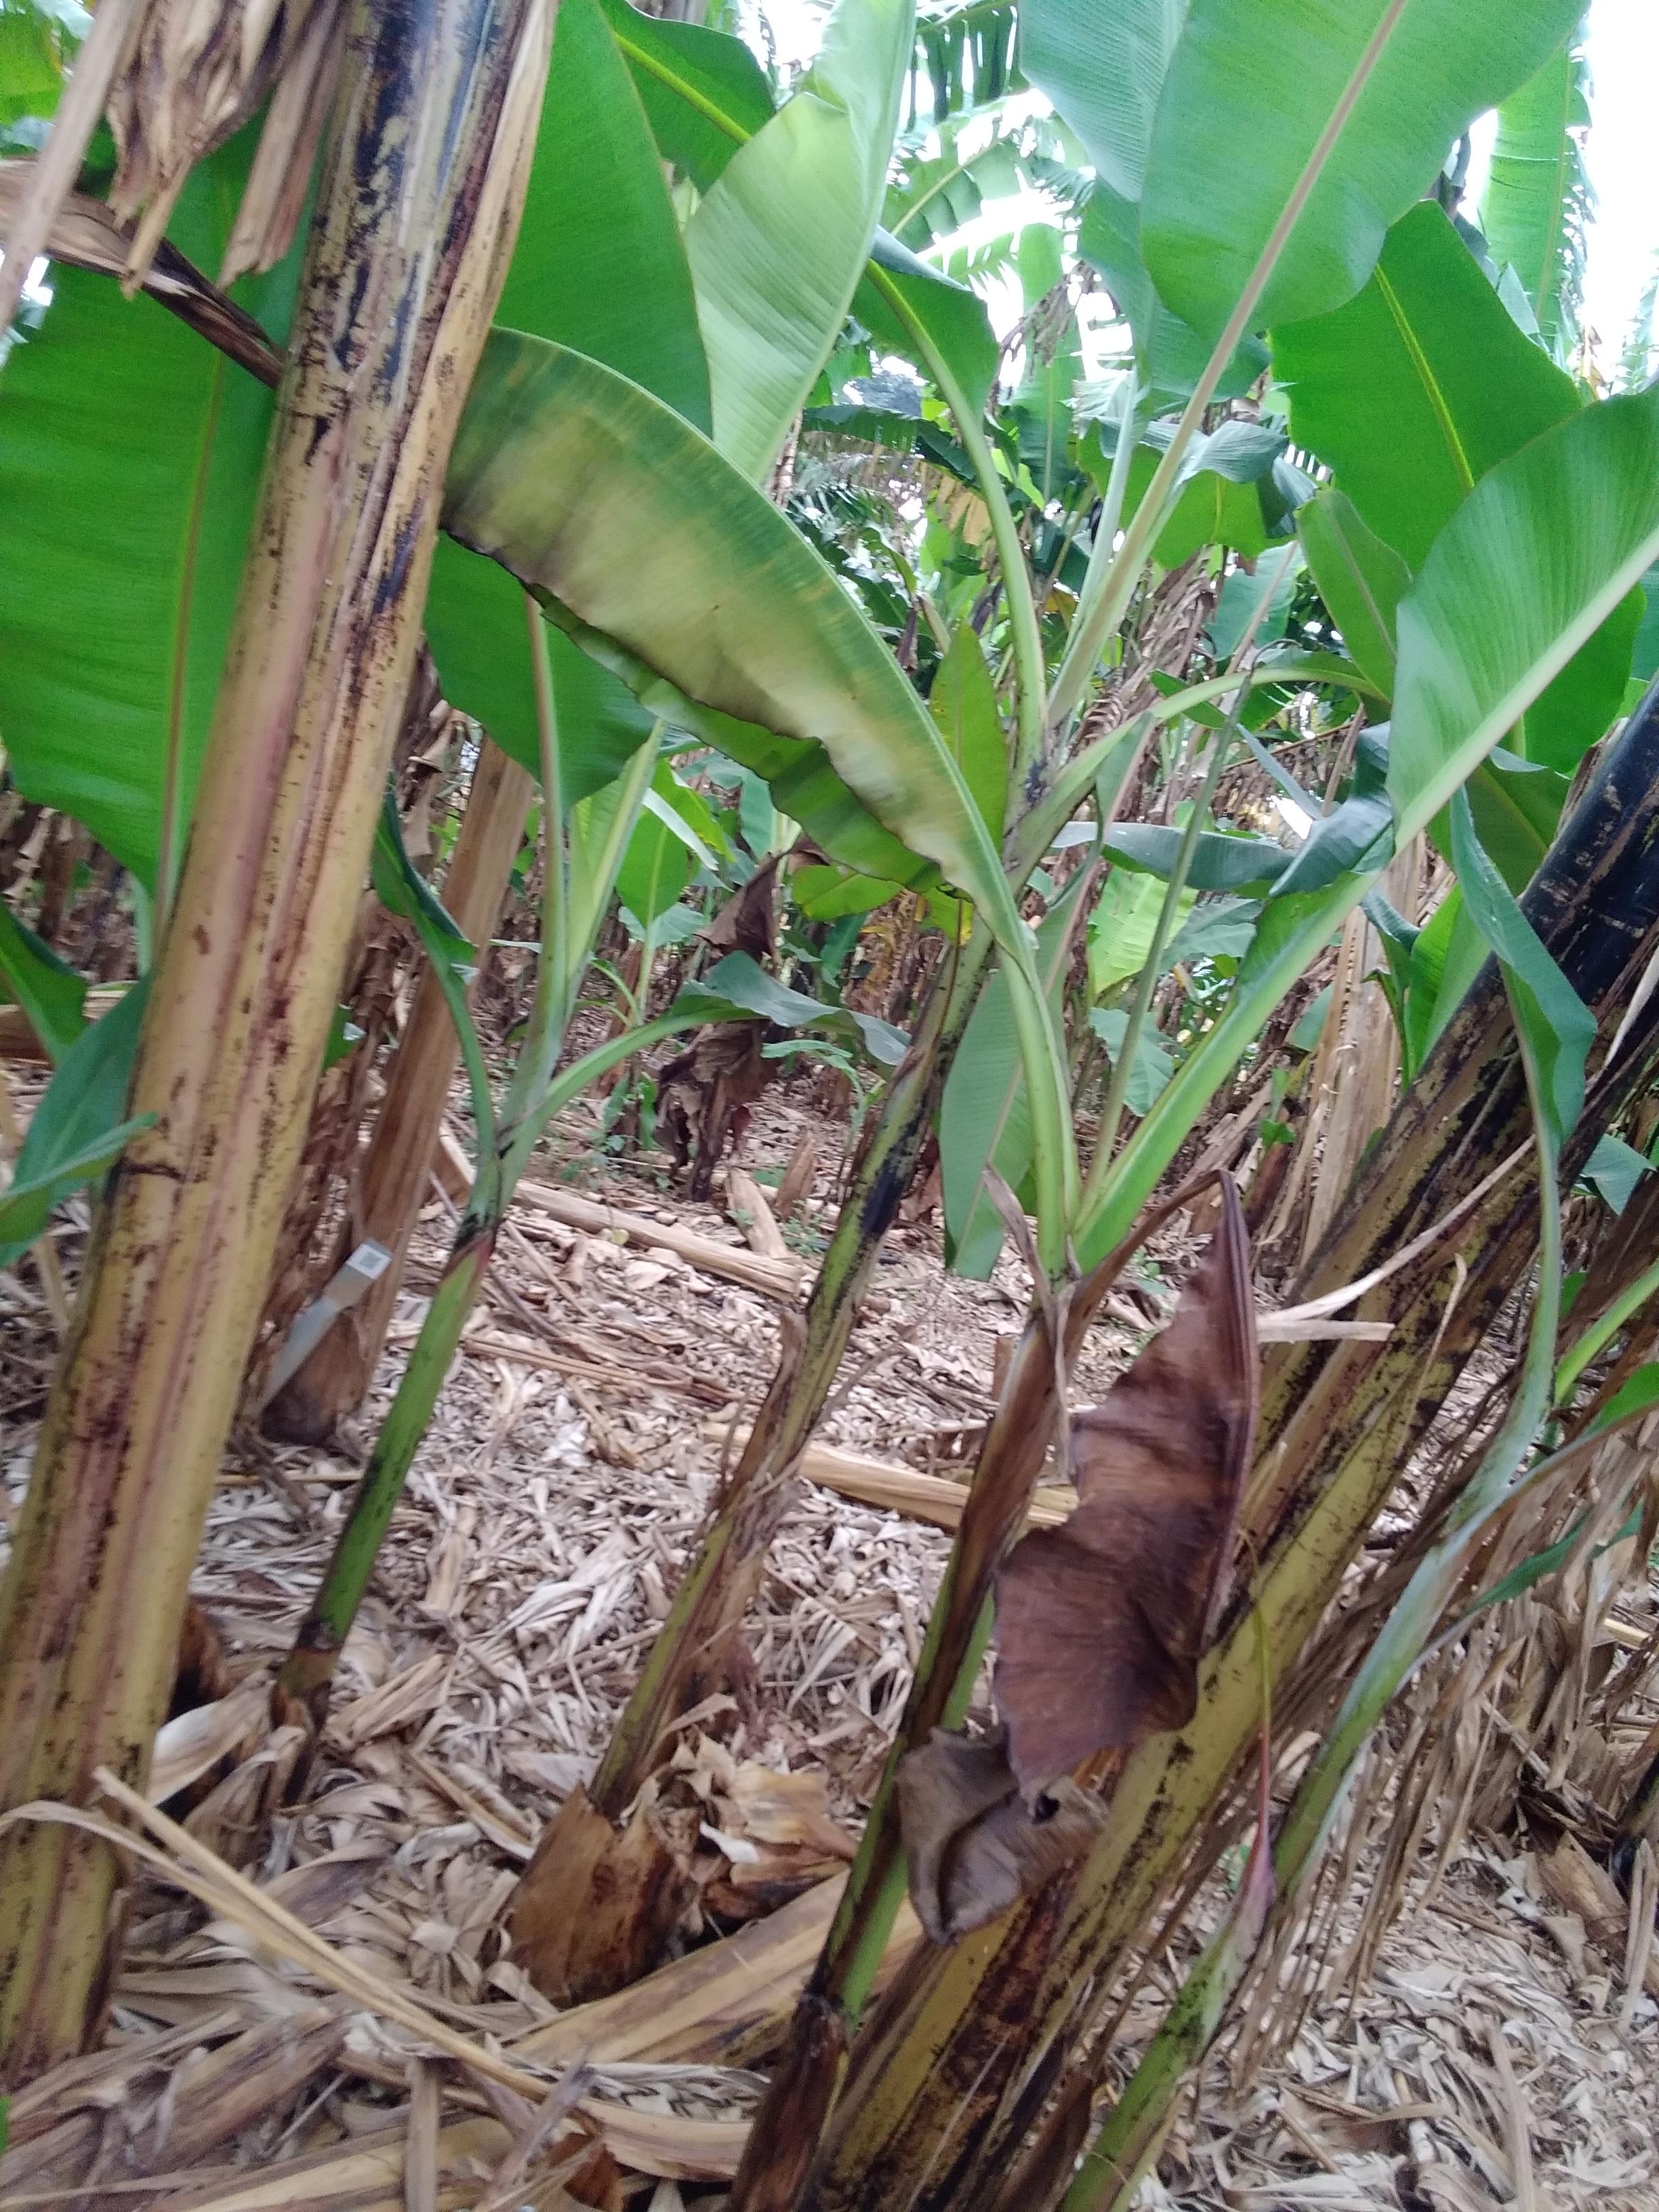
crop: banana
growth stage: vegetative
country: Uganda
